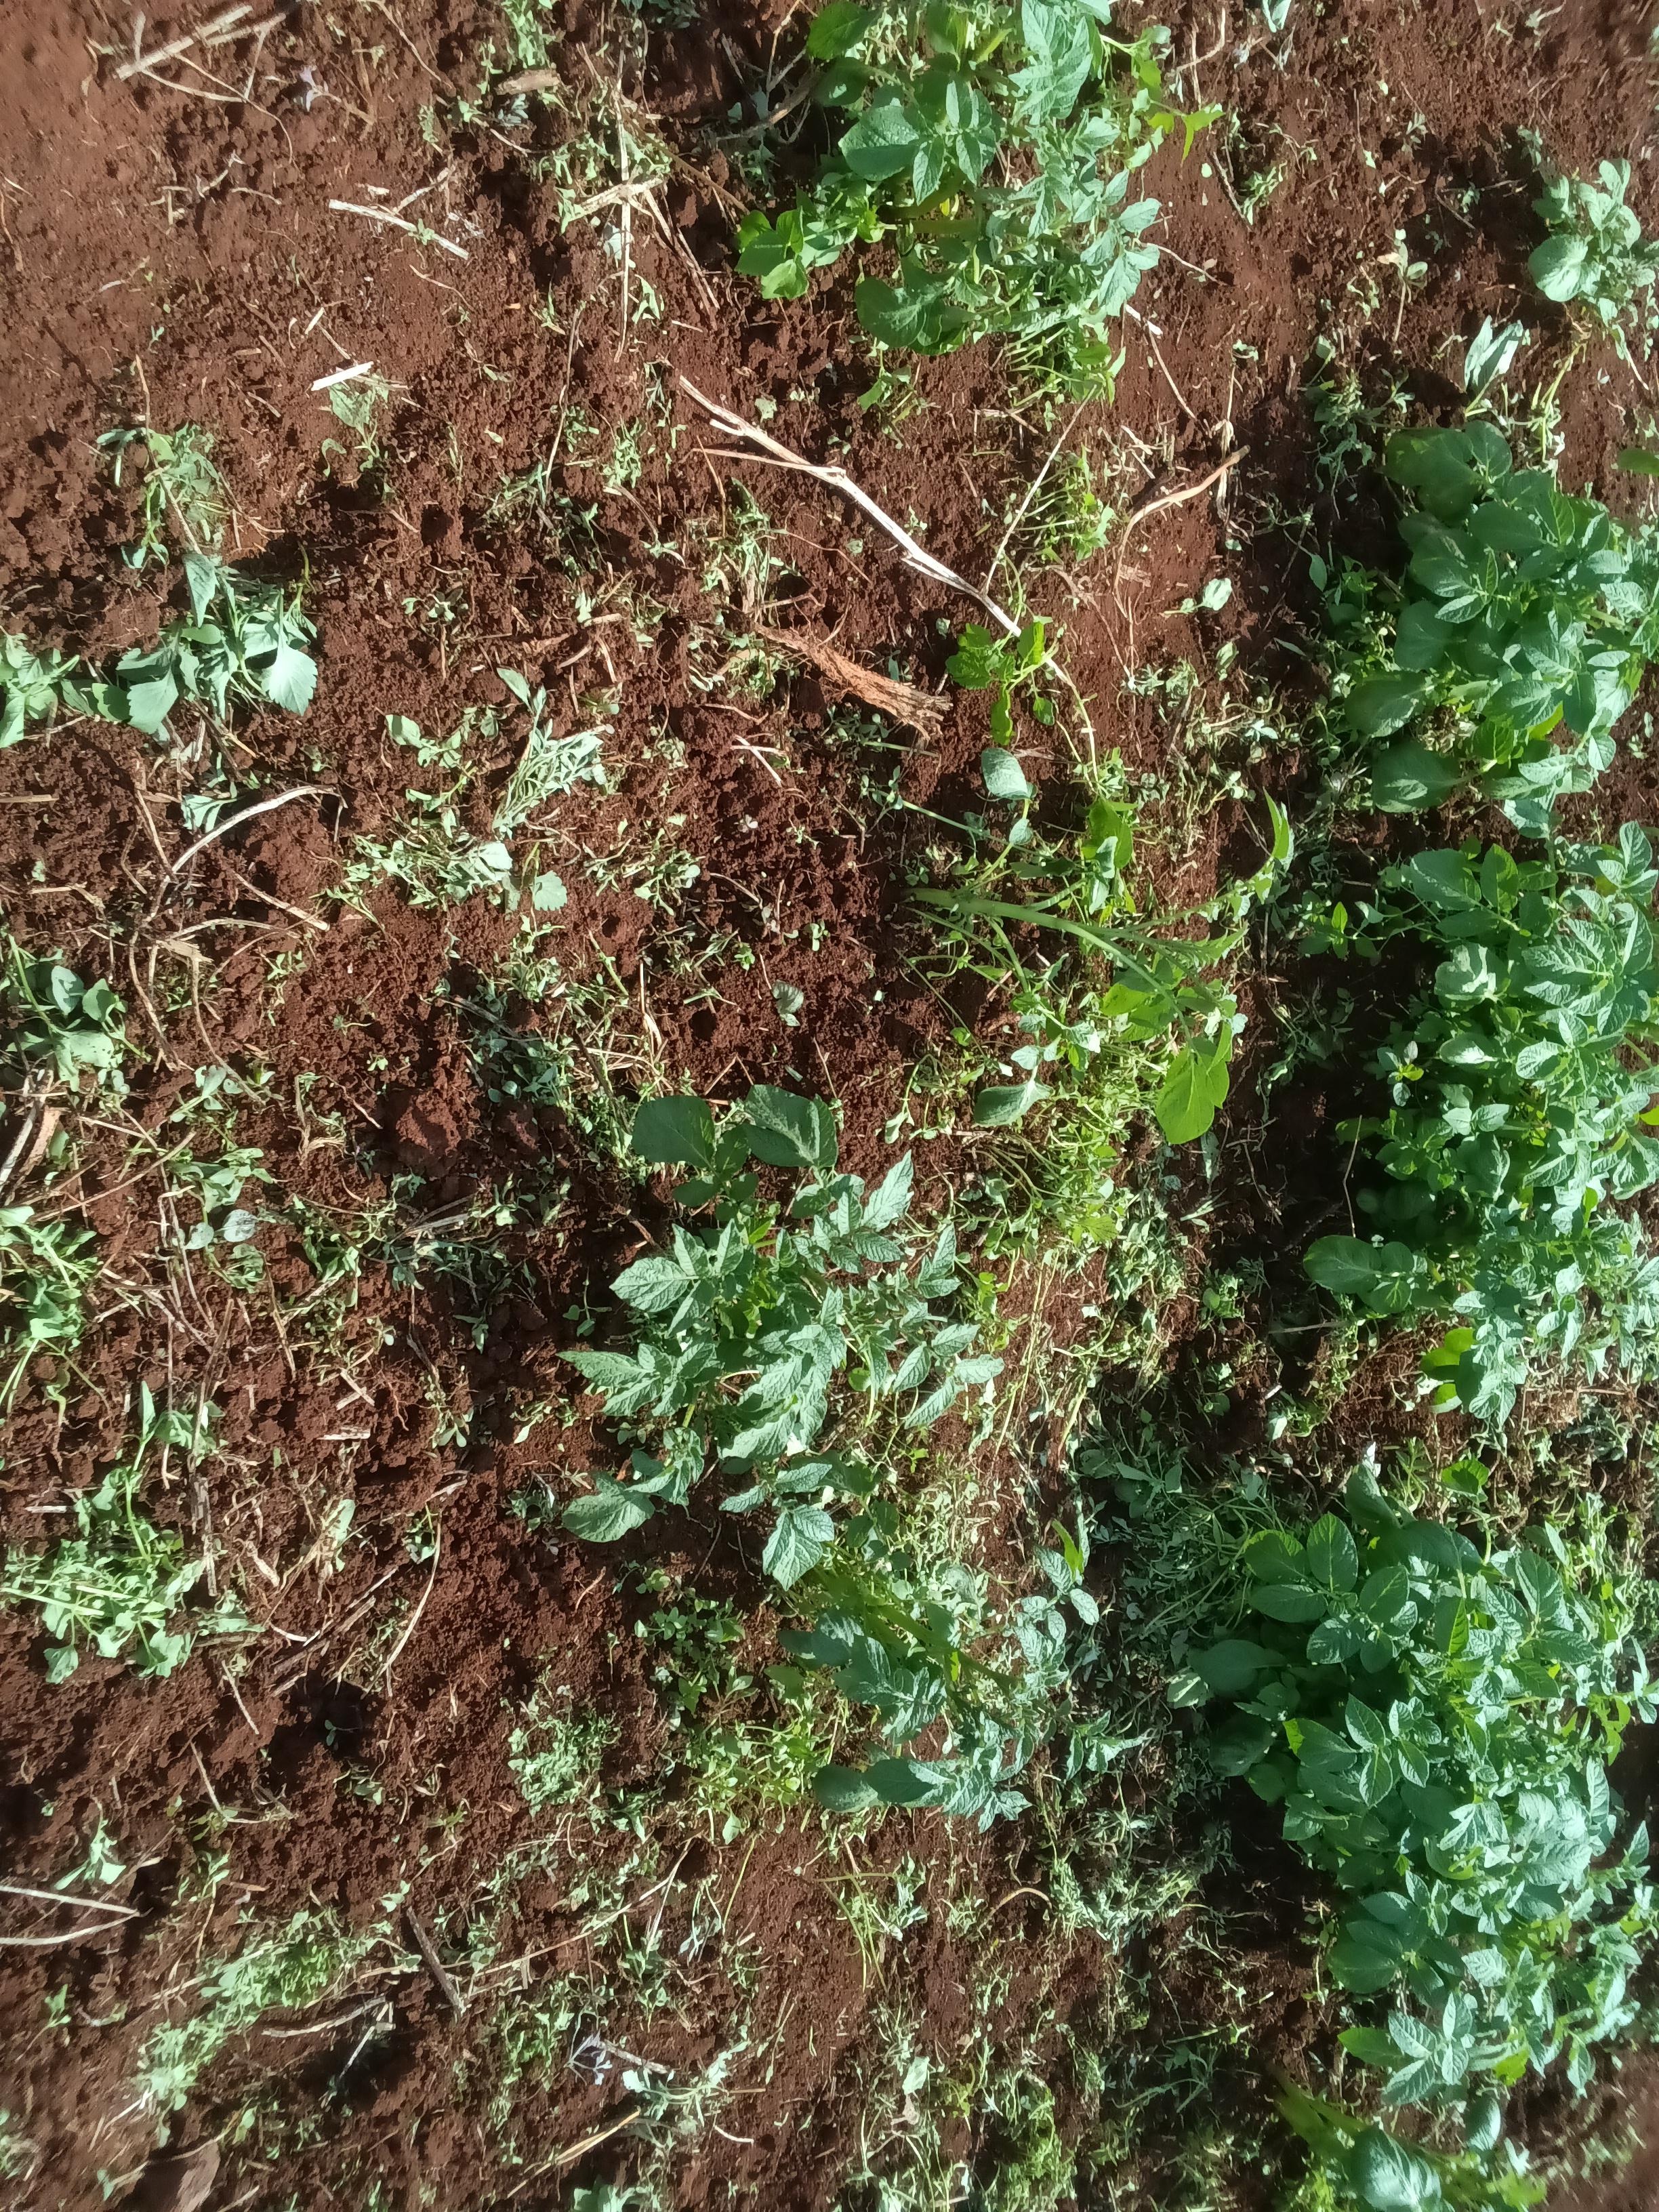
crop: potato
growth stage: emergence
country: Kenya
